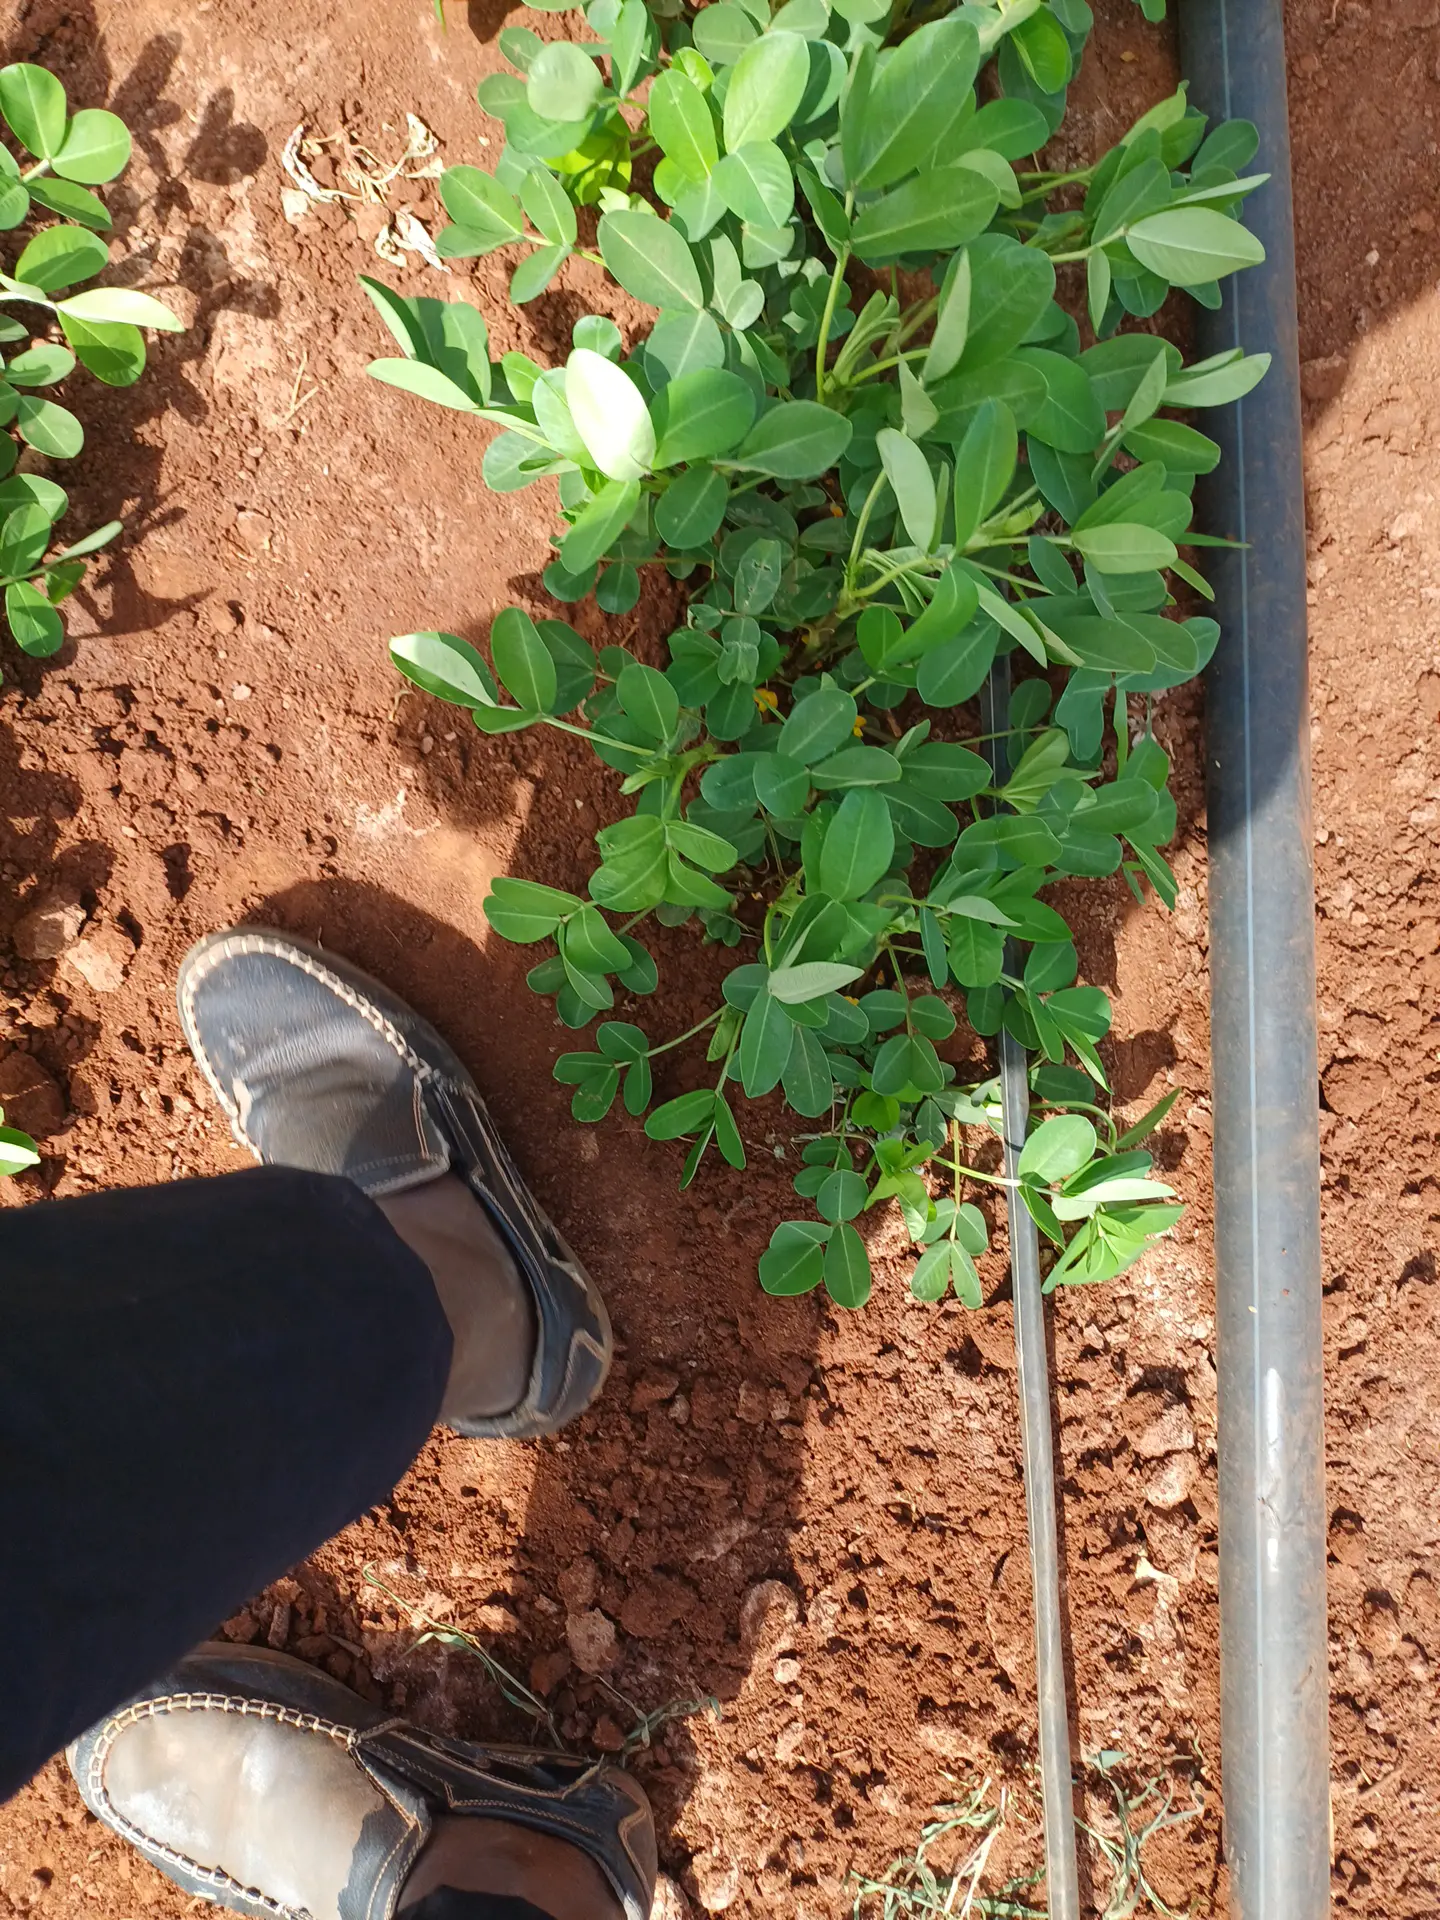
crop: groundnut
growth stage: vegetative
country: Kenya
